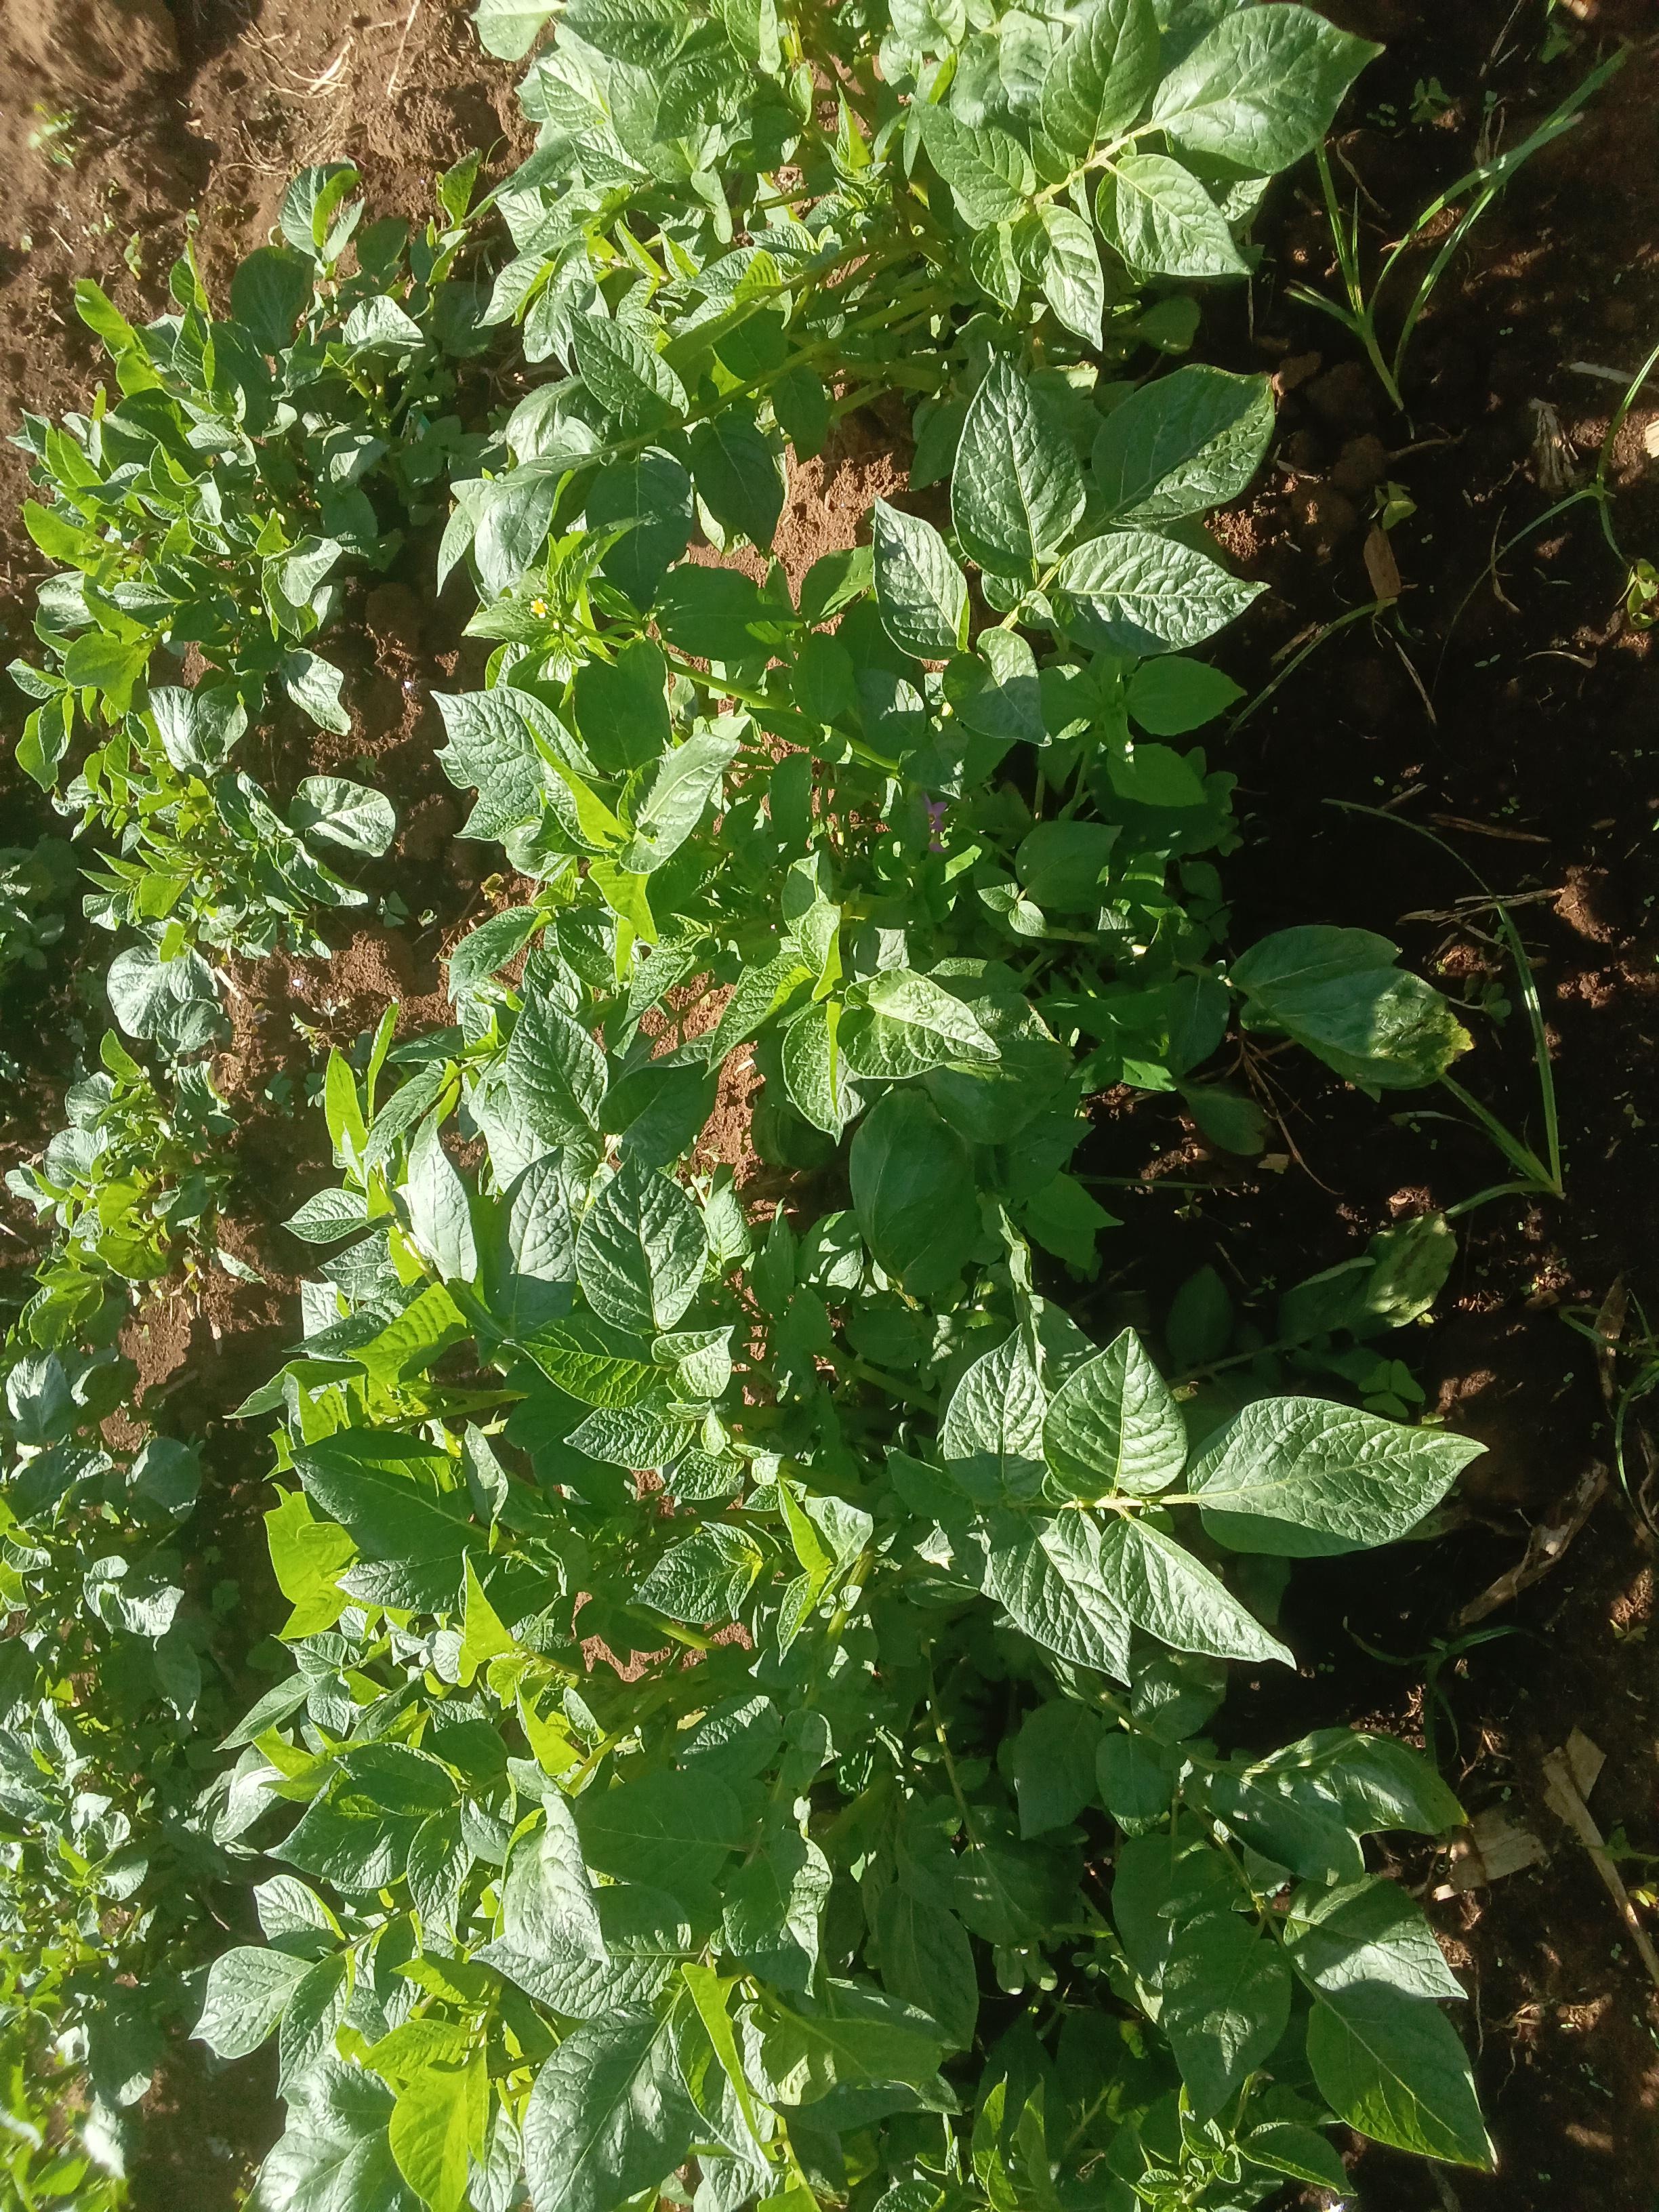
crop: potato
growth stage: vegetative
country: Kenya
